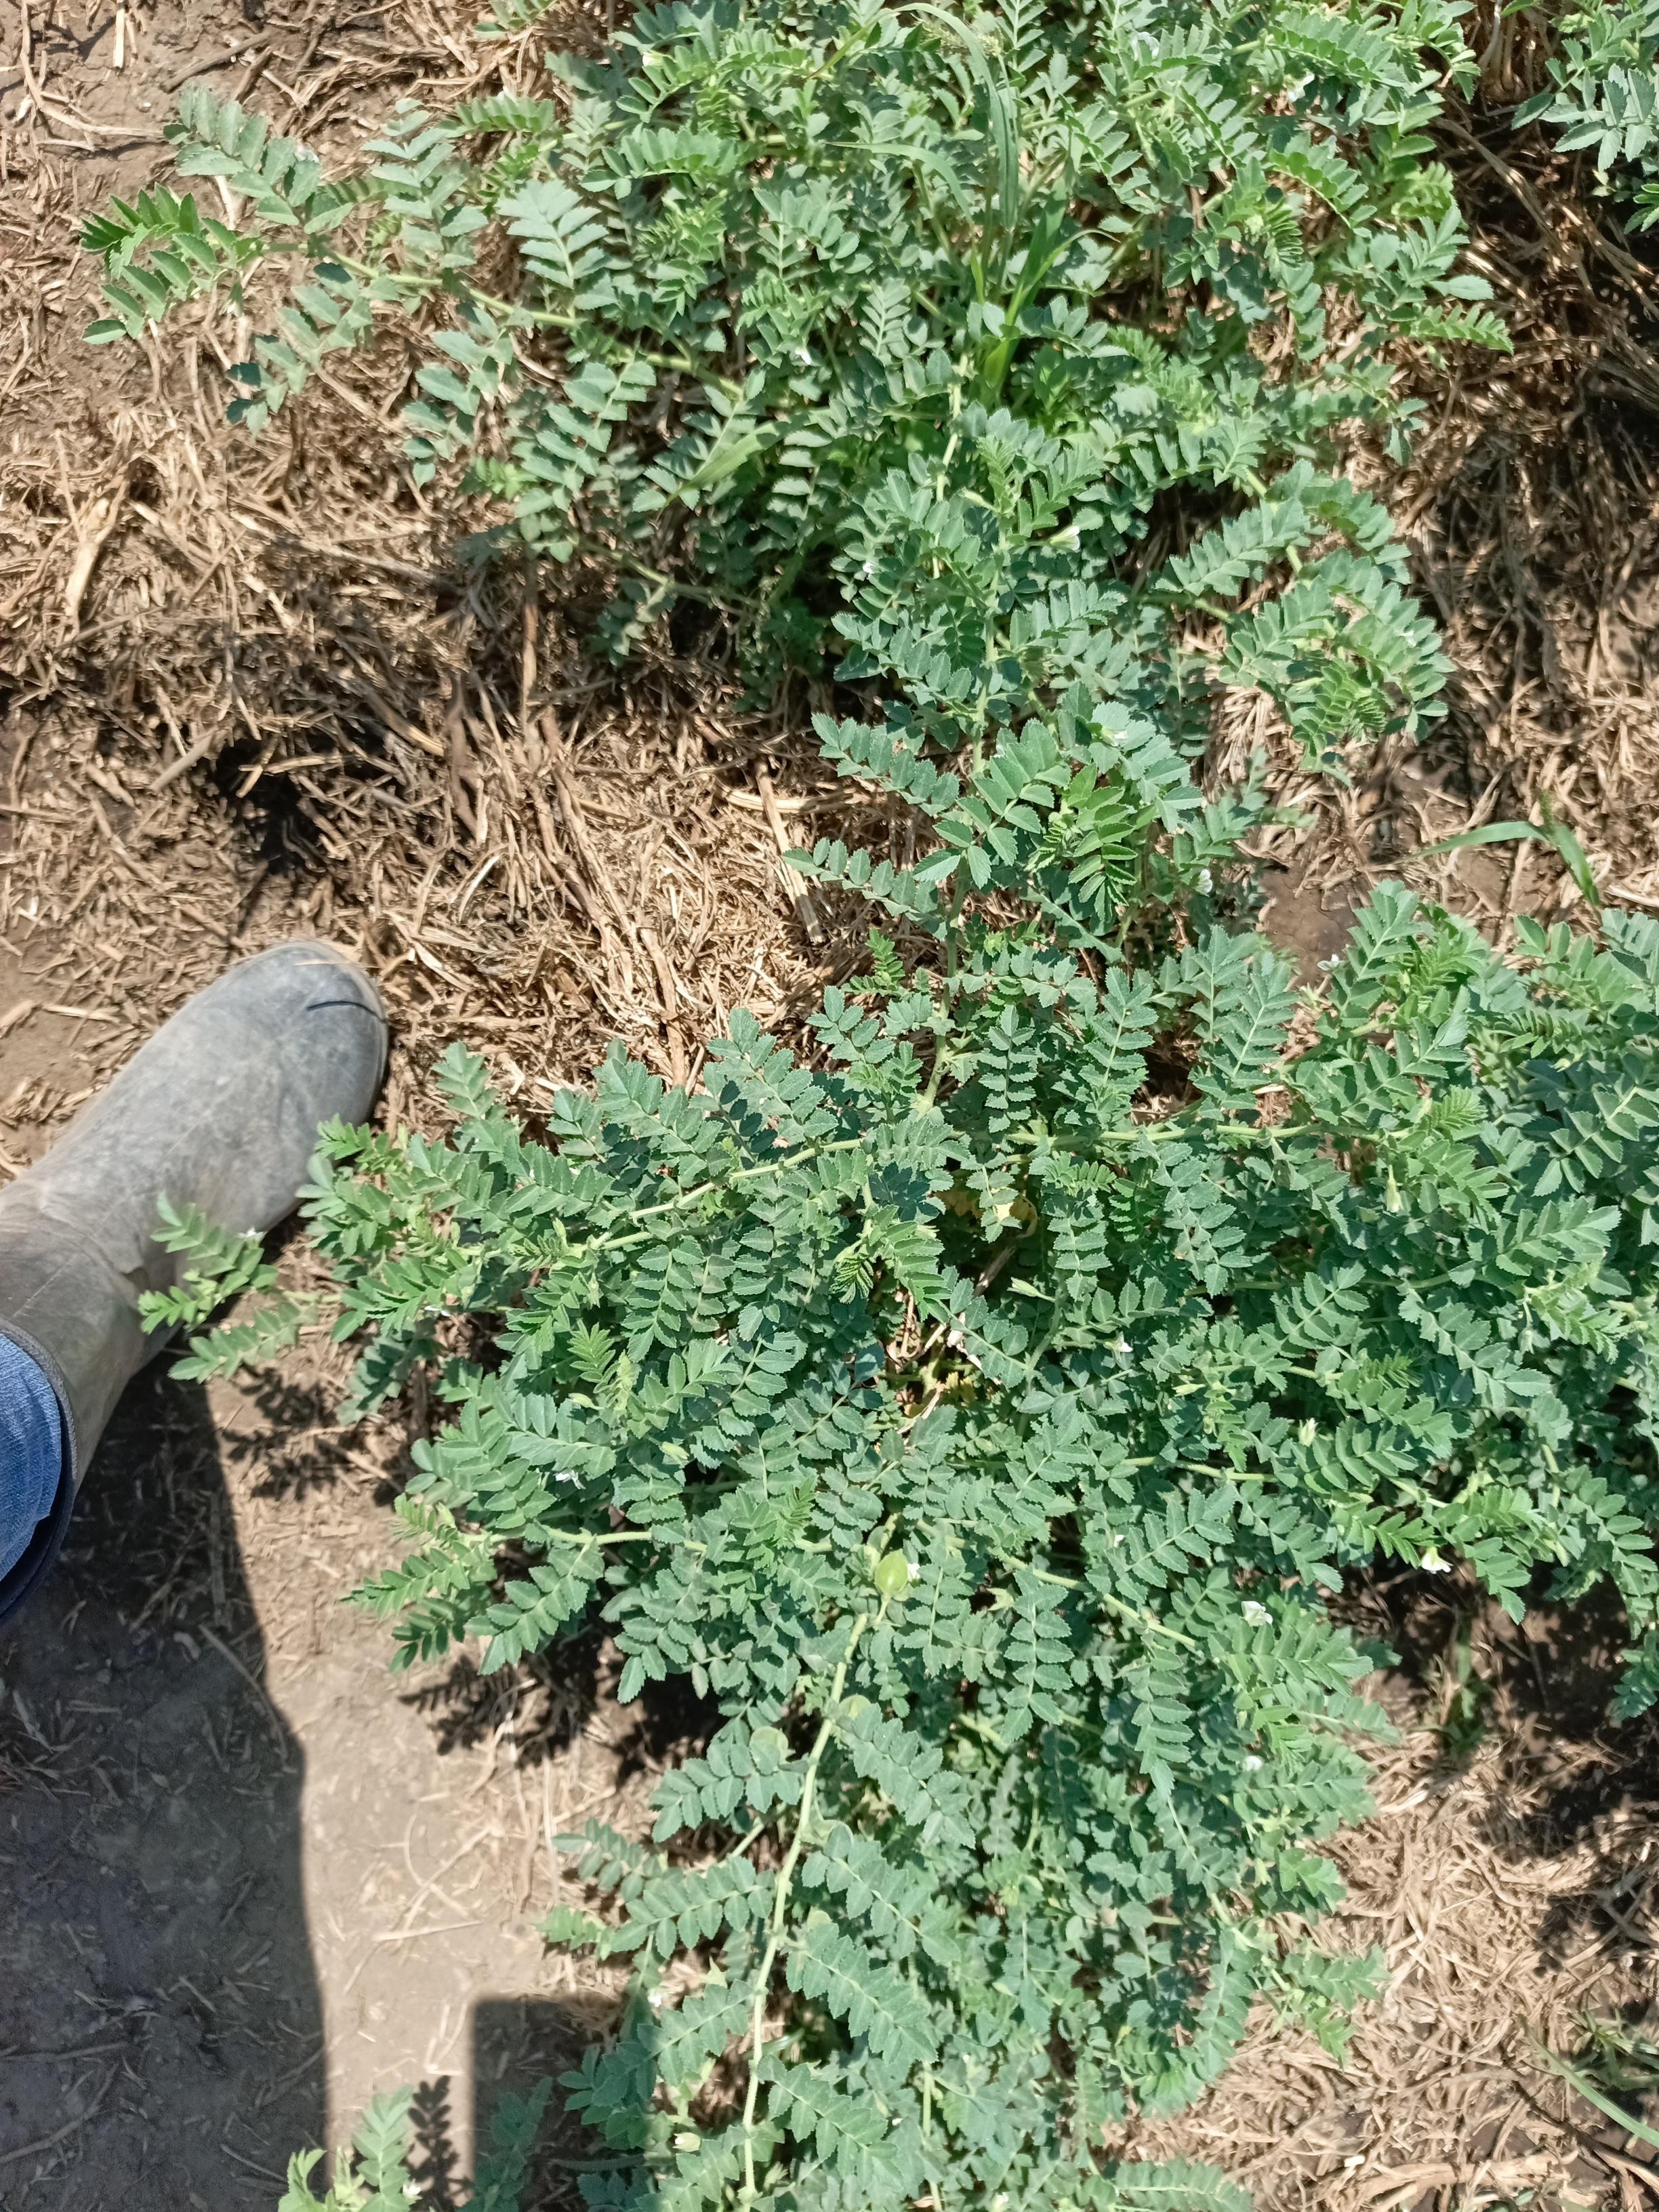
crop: chickpea
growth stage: development pod
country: Tanzania
